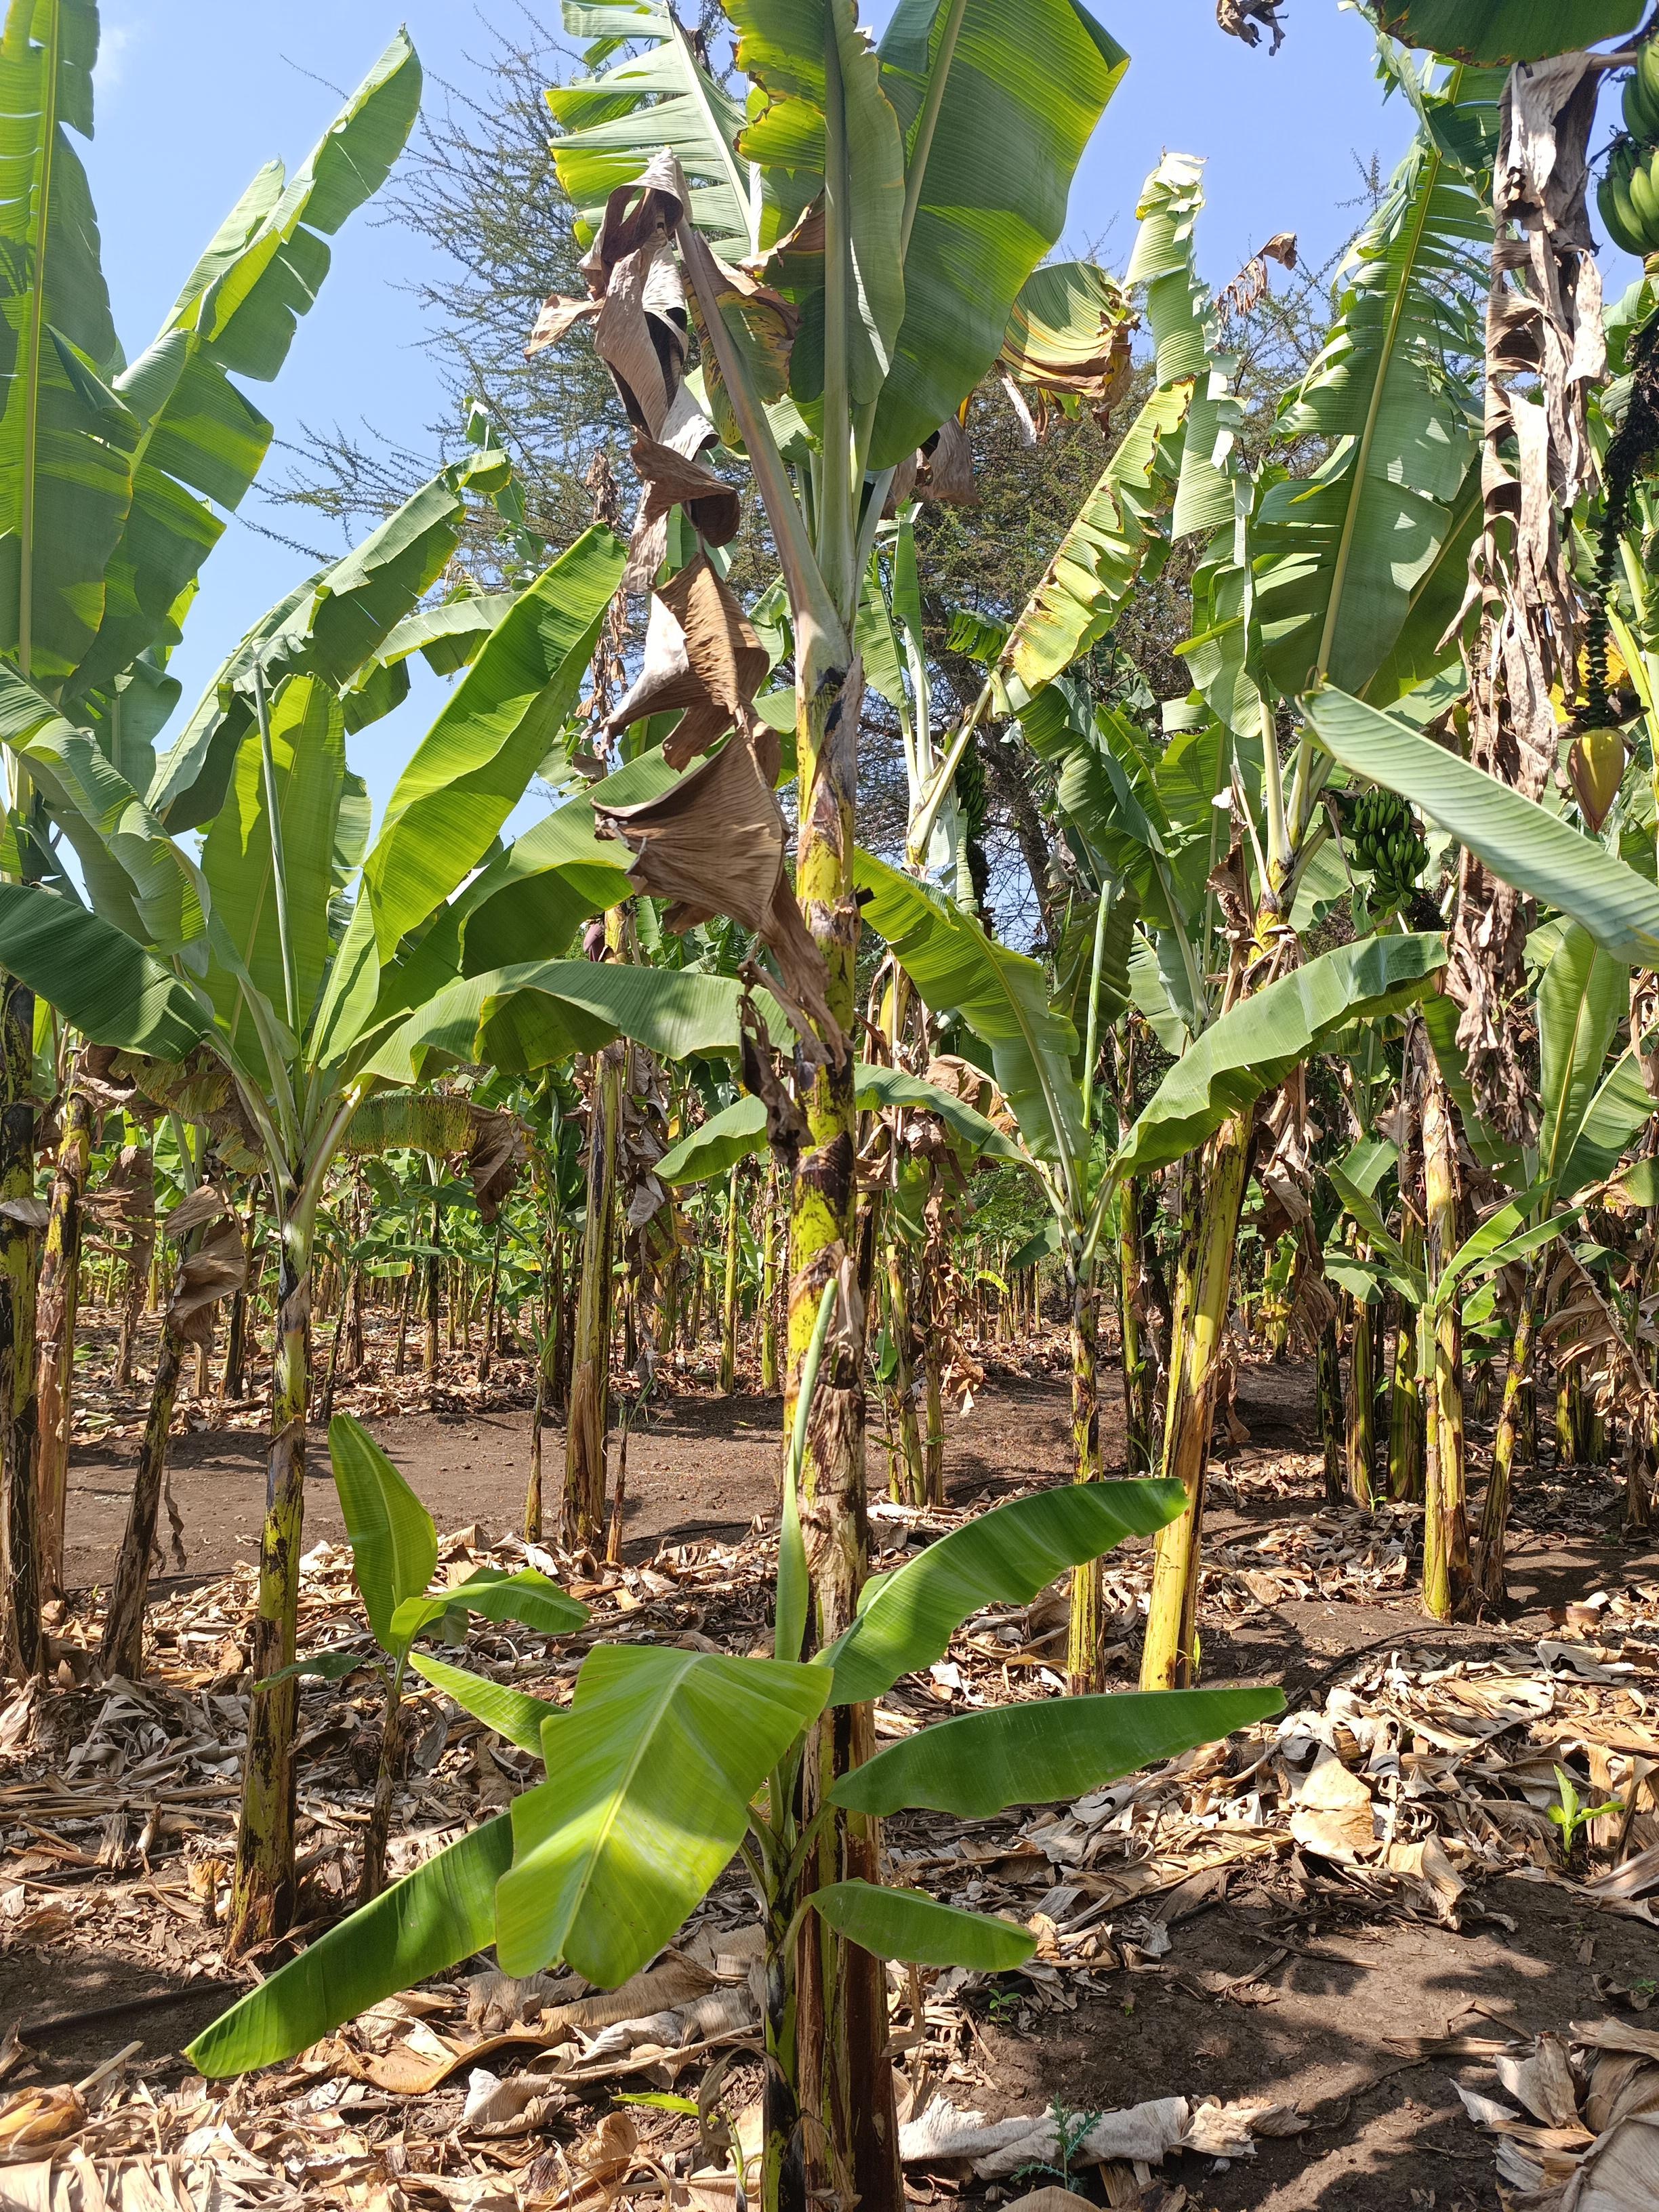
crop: banana
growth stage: vegetative
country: Tanzania
